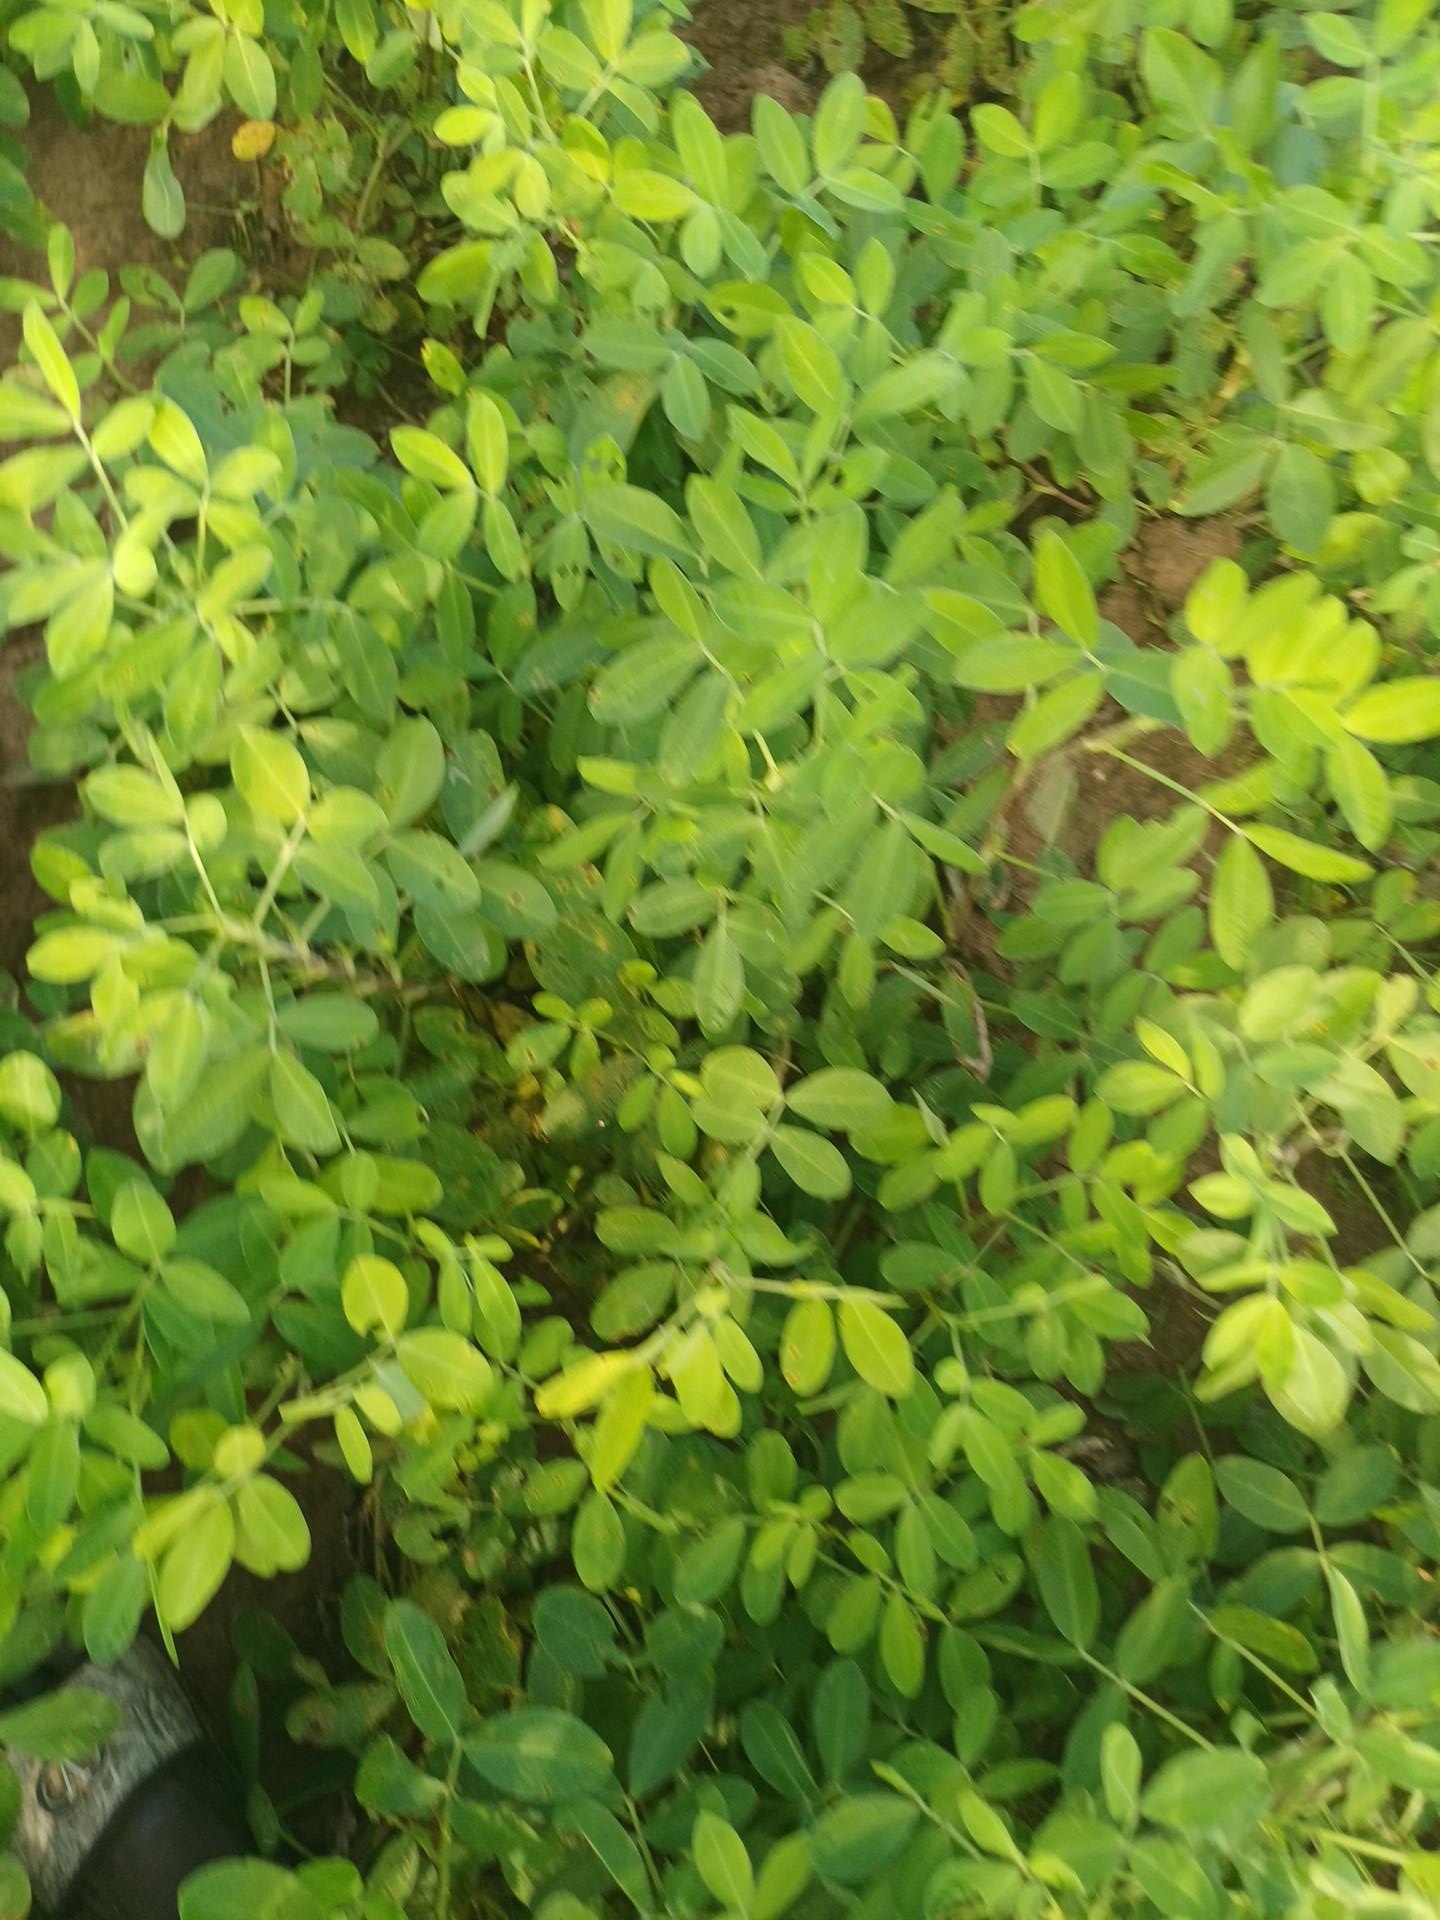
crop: groundnut
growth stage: flowering
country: Senegal
